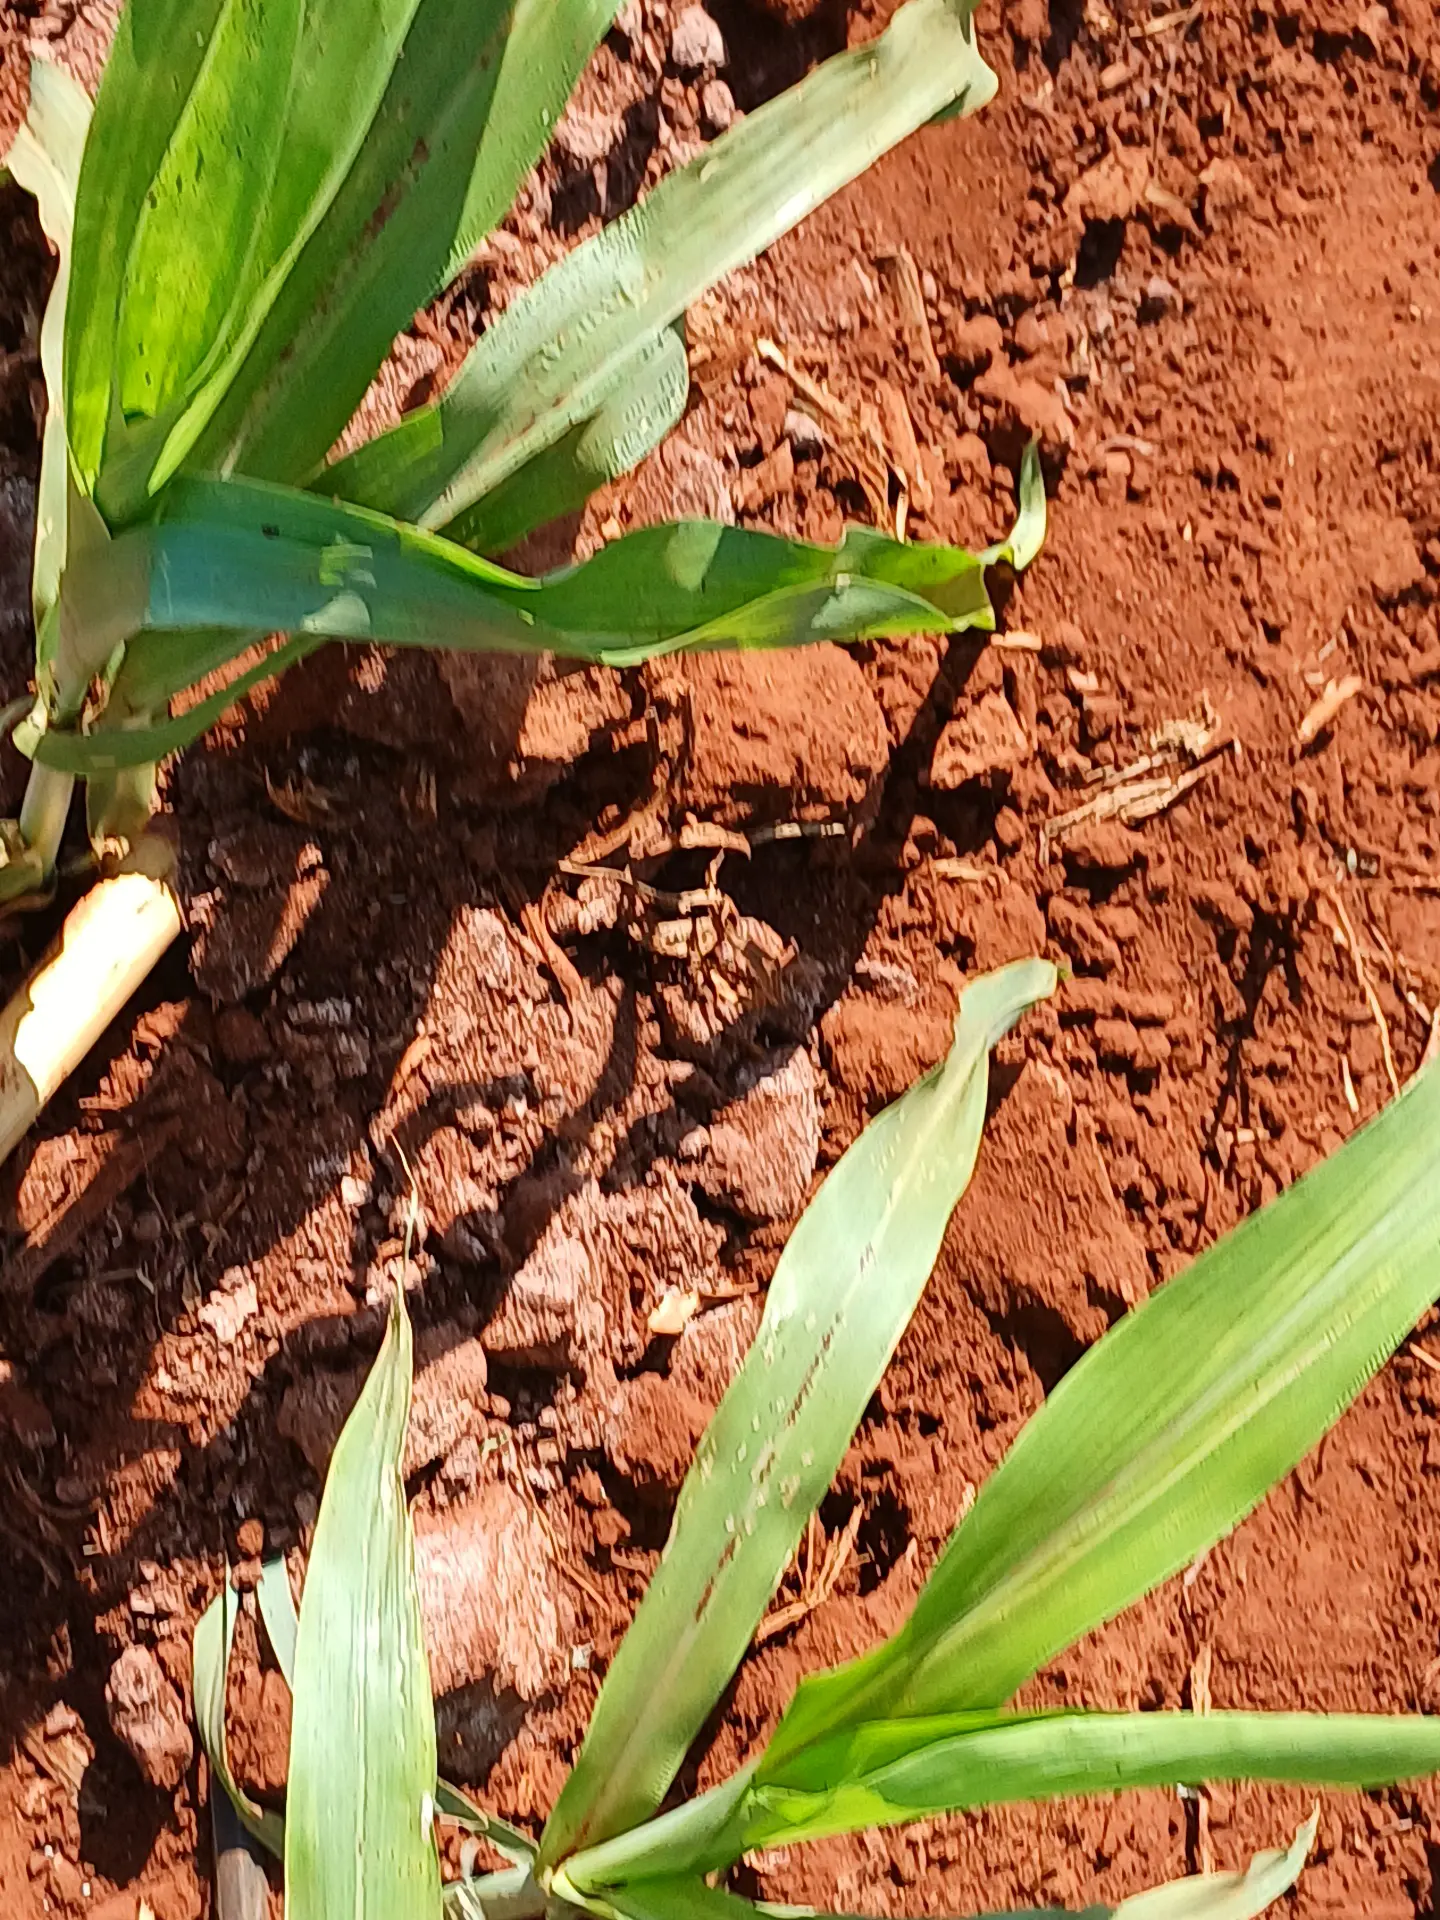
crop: sorghum
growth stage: vegetative
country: Kenya
